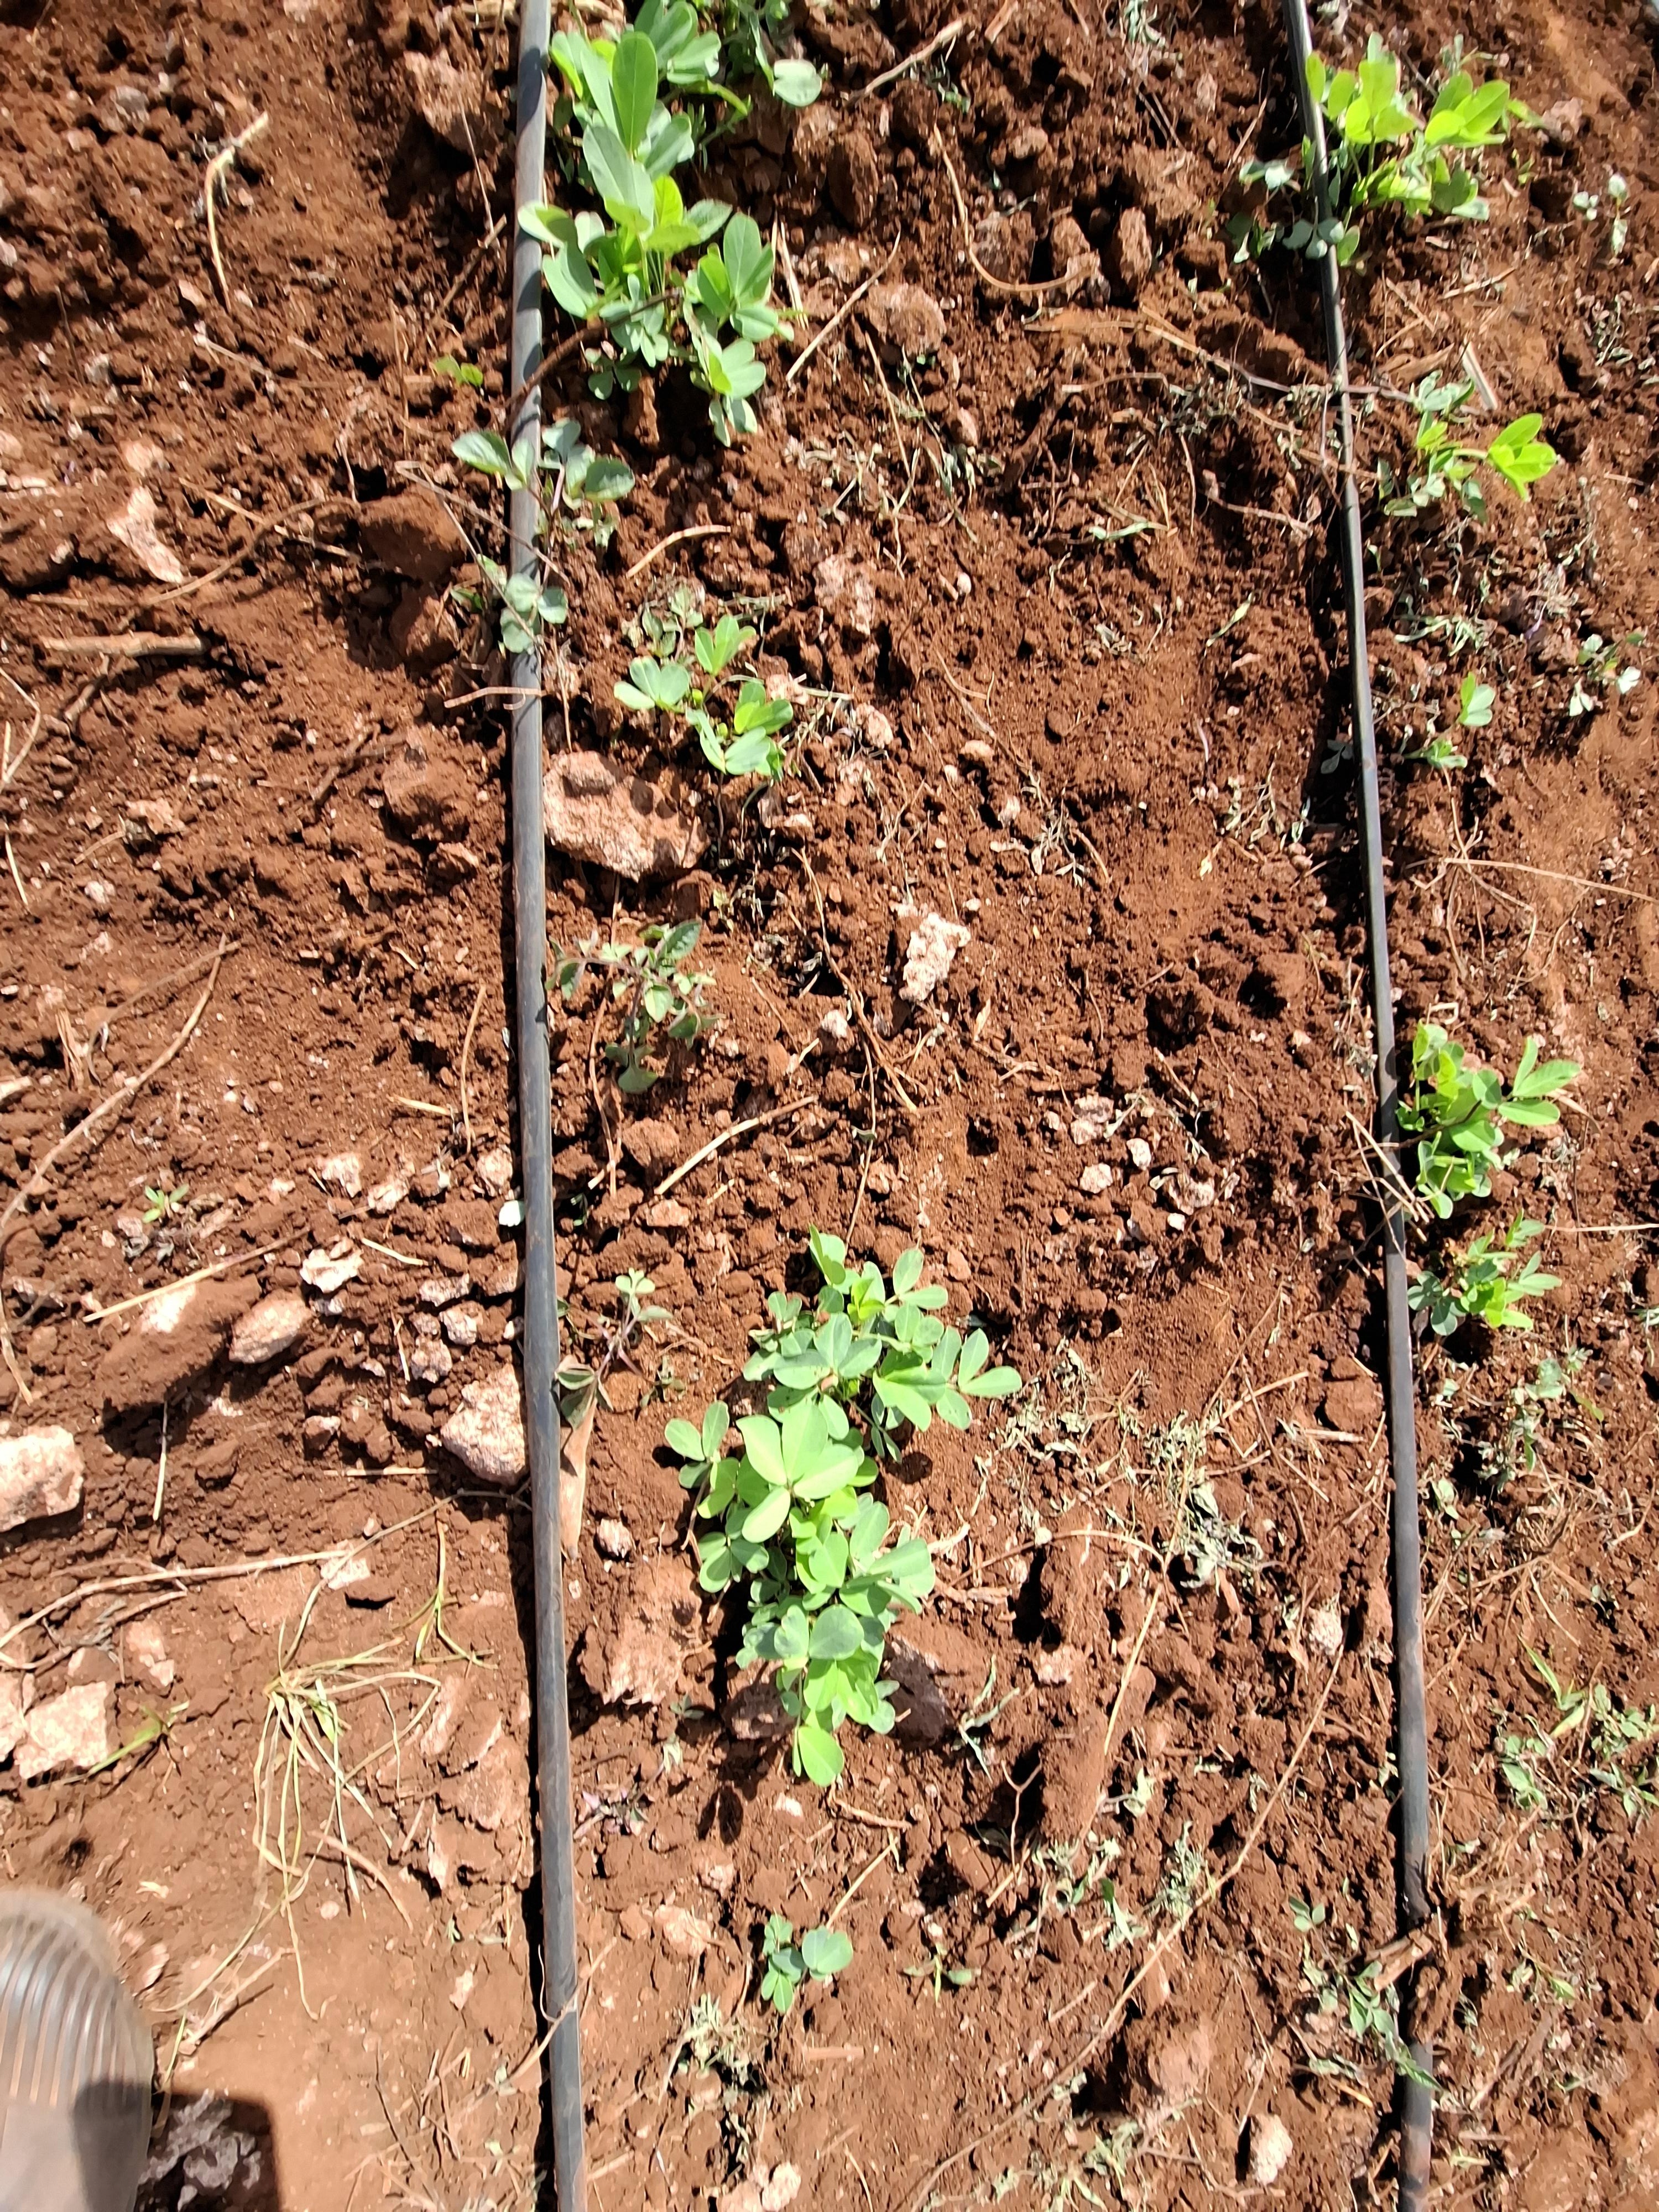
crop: groundnut
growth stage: vegetative
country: Kenya
